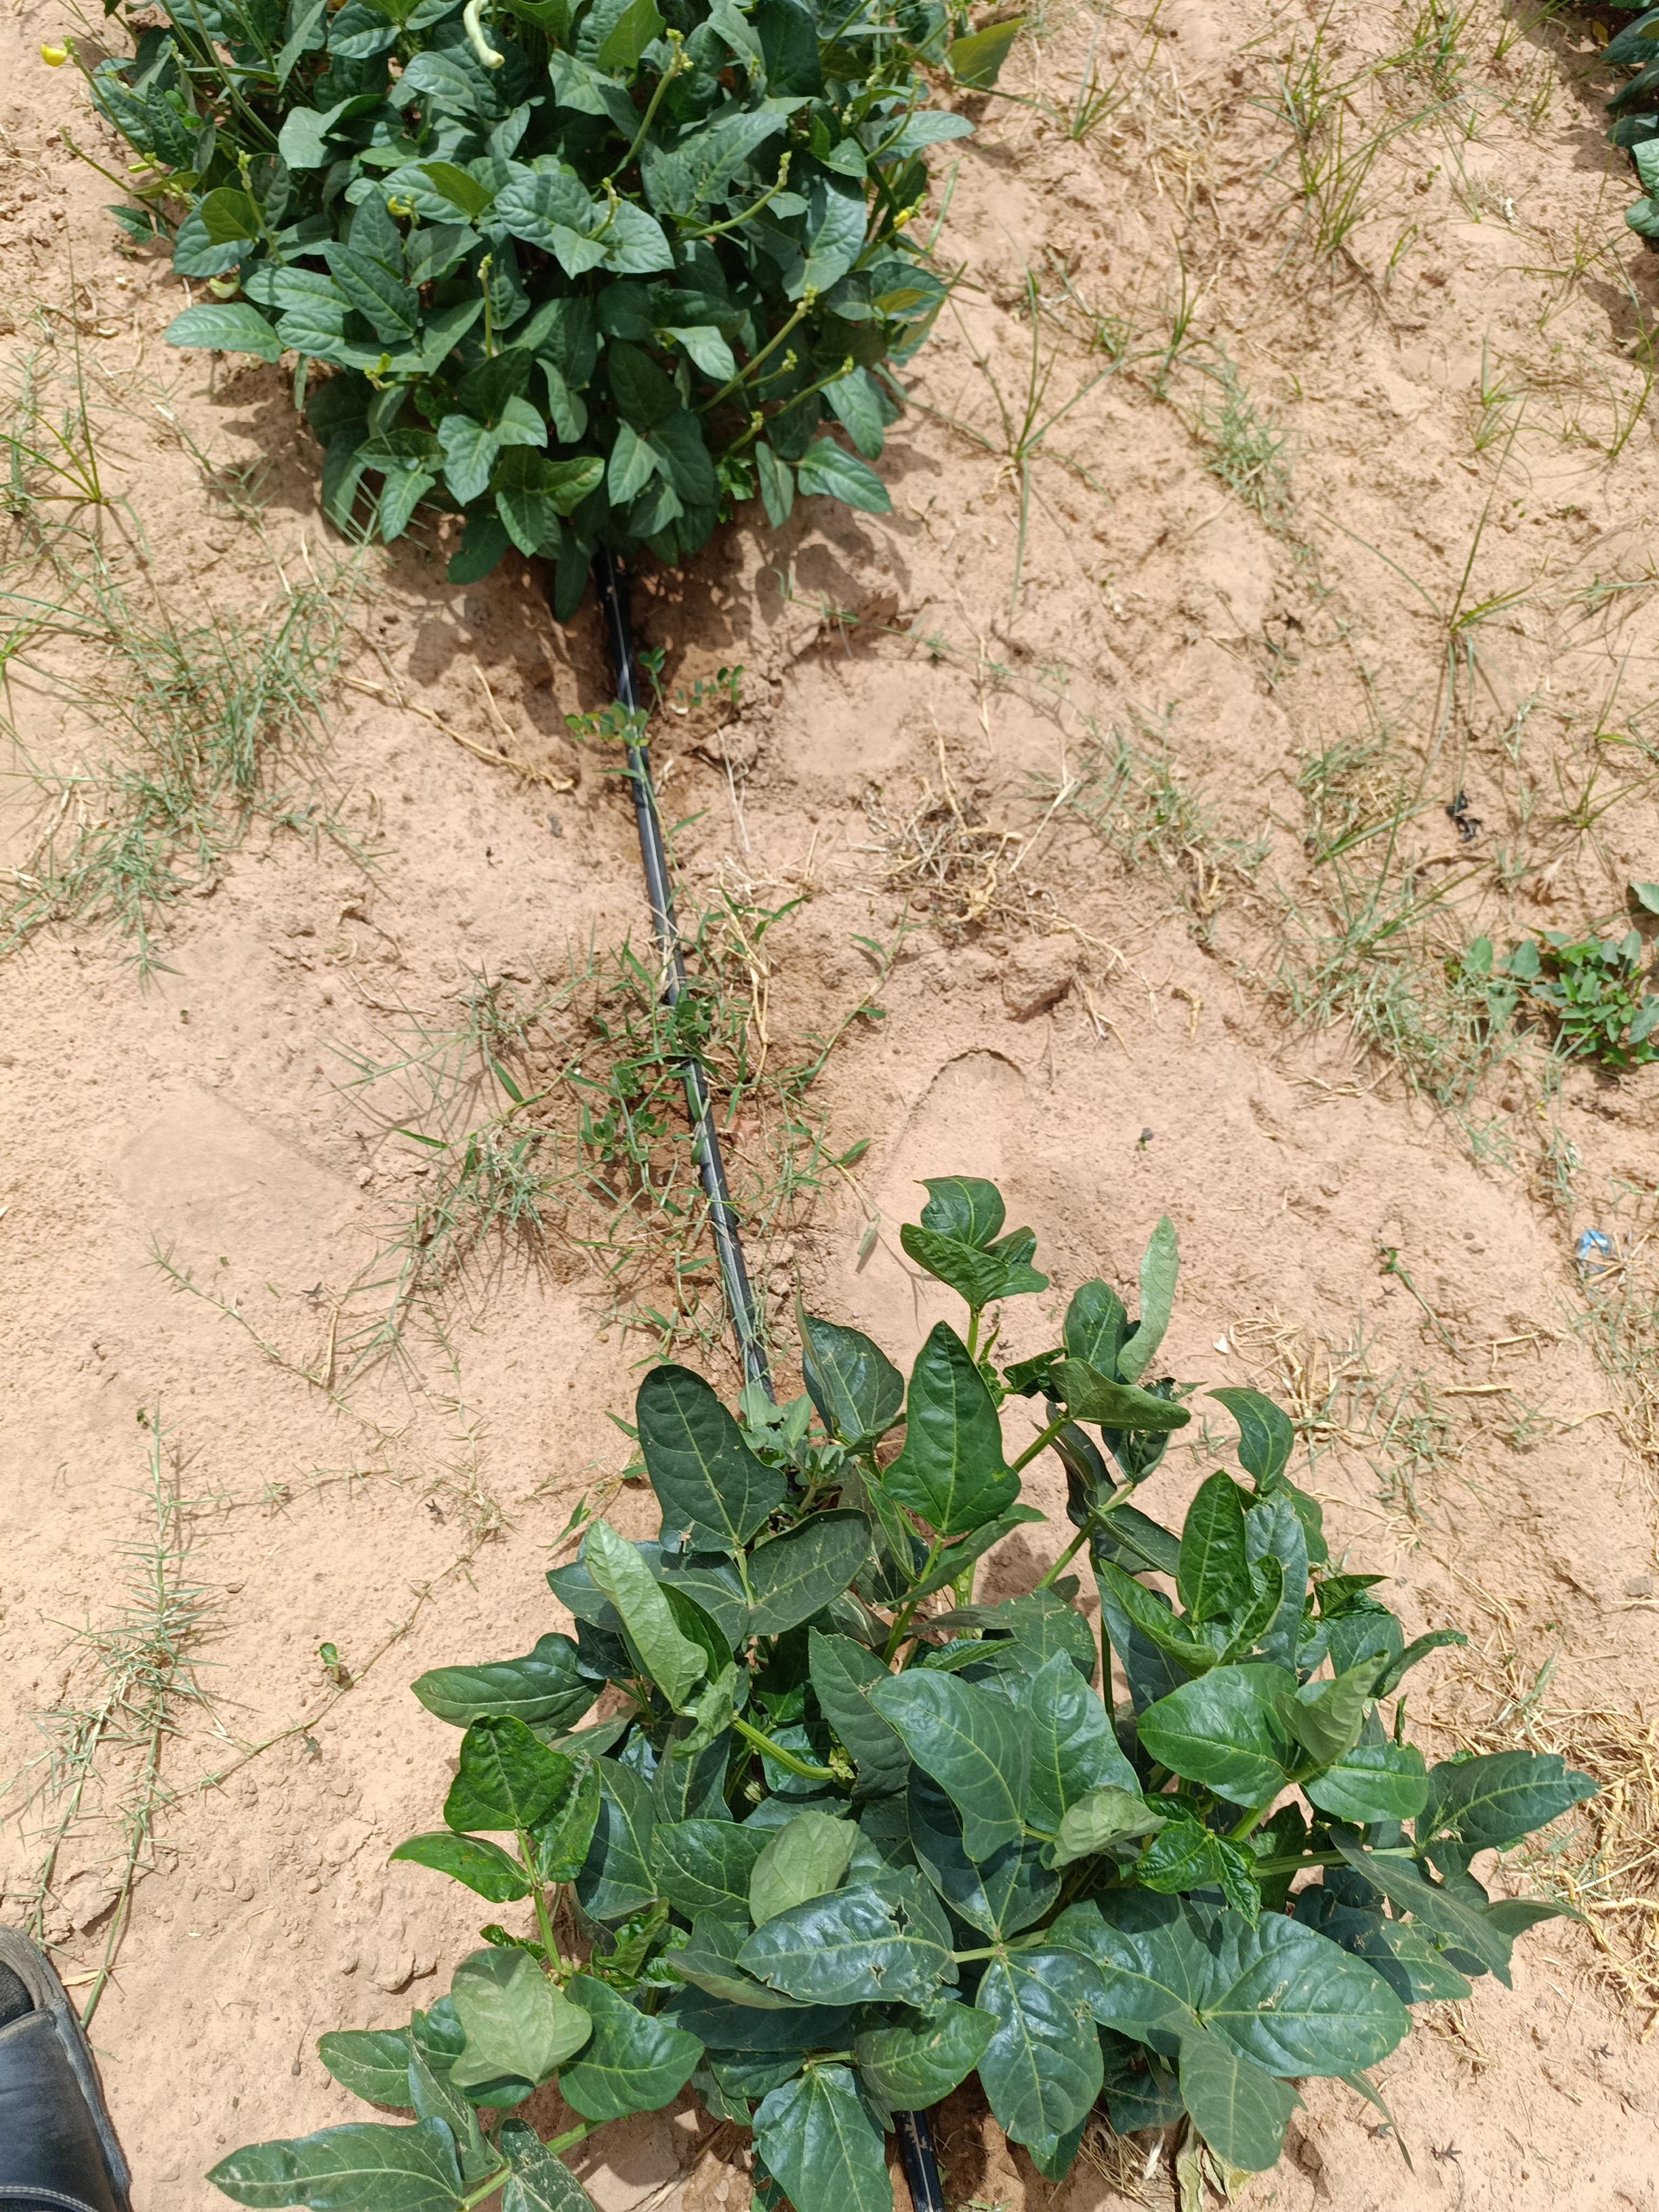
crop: cowpea
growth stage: flowering
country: Nigeria
